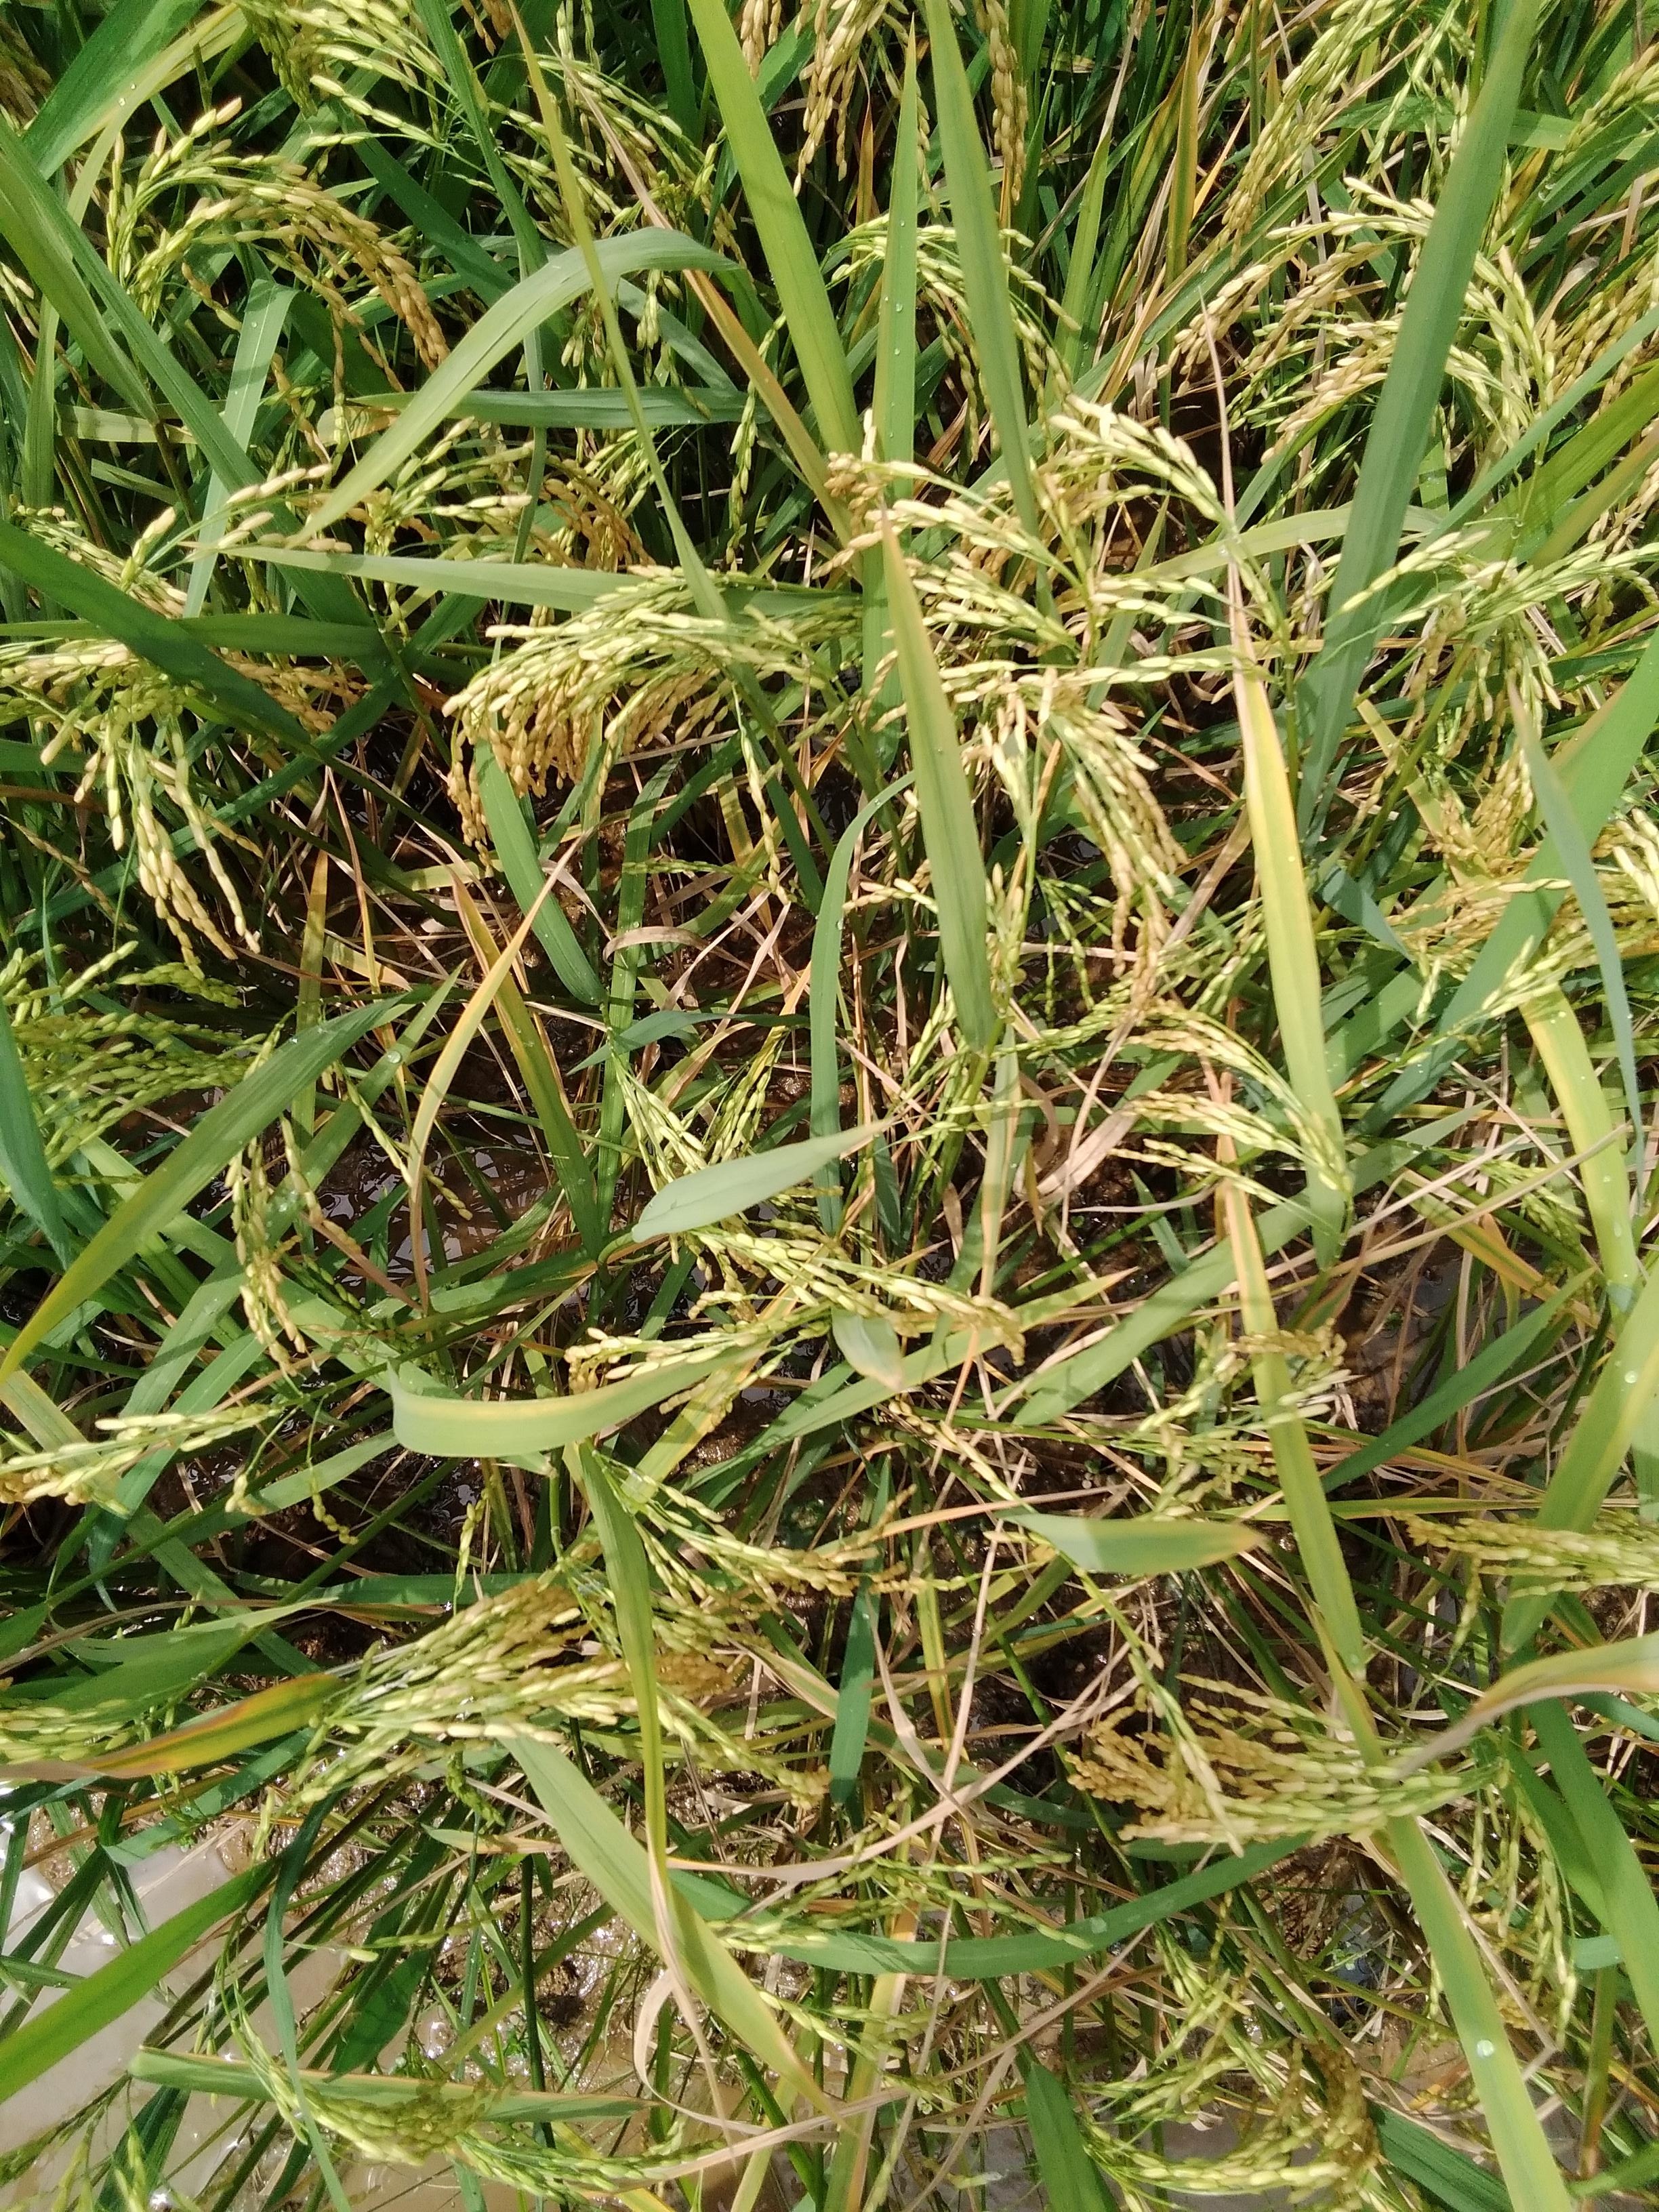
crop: rice
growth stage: ripening
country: Nigeria
